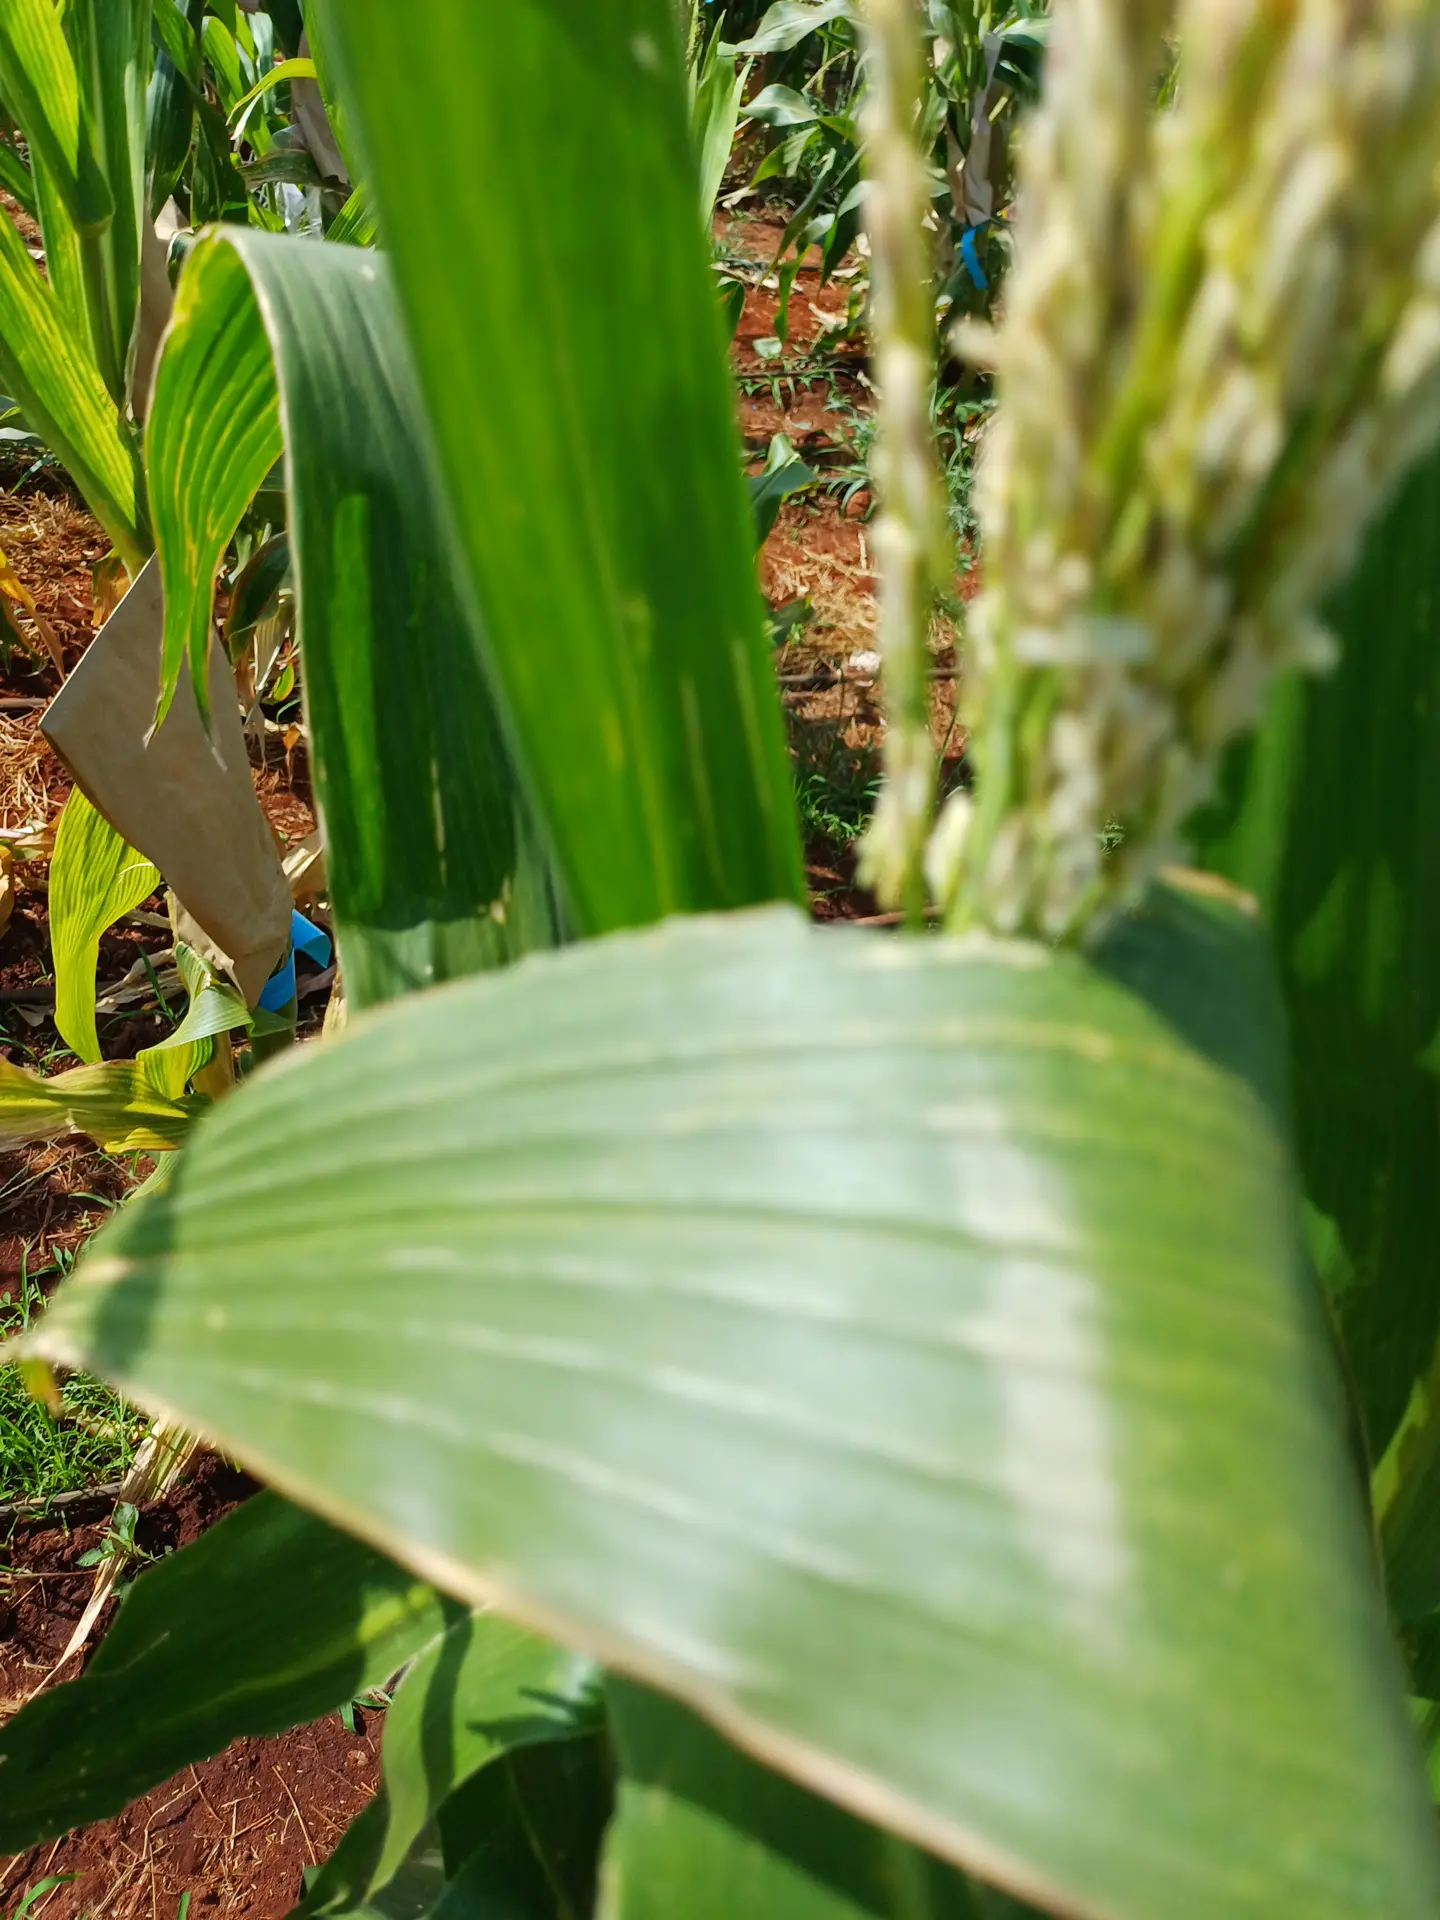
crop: maize
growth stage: flowering
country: Kenya
